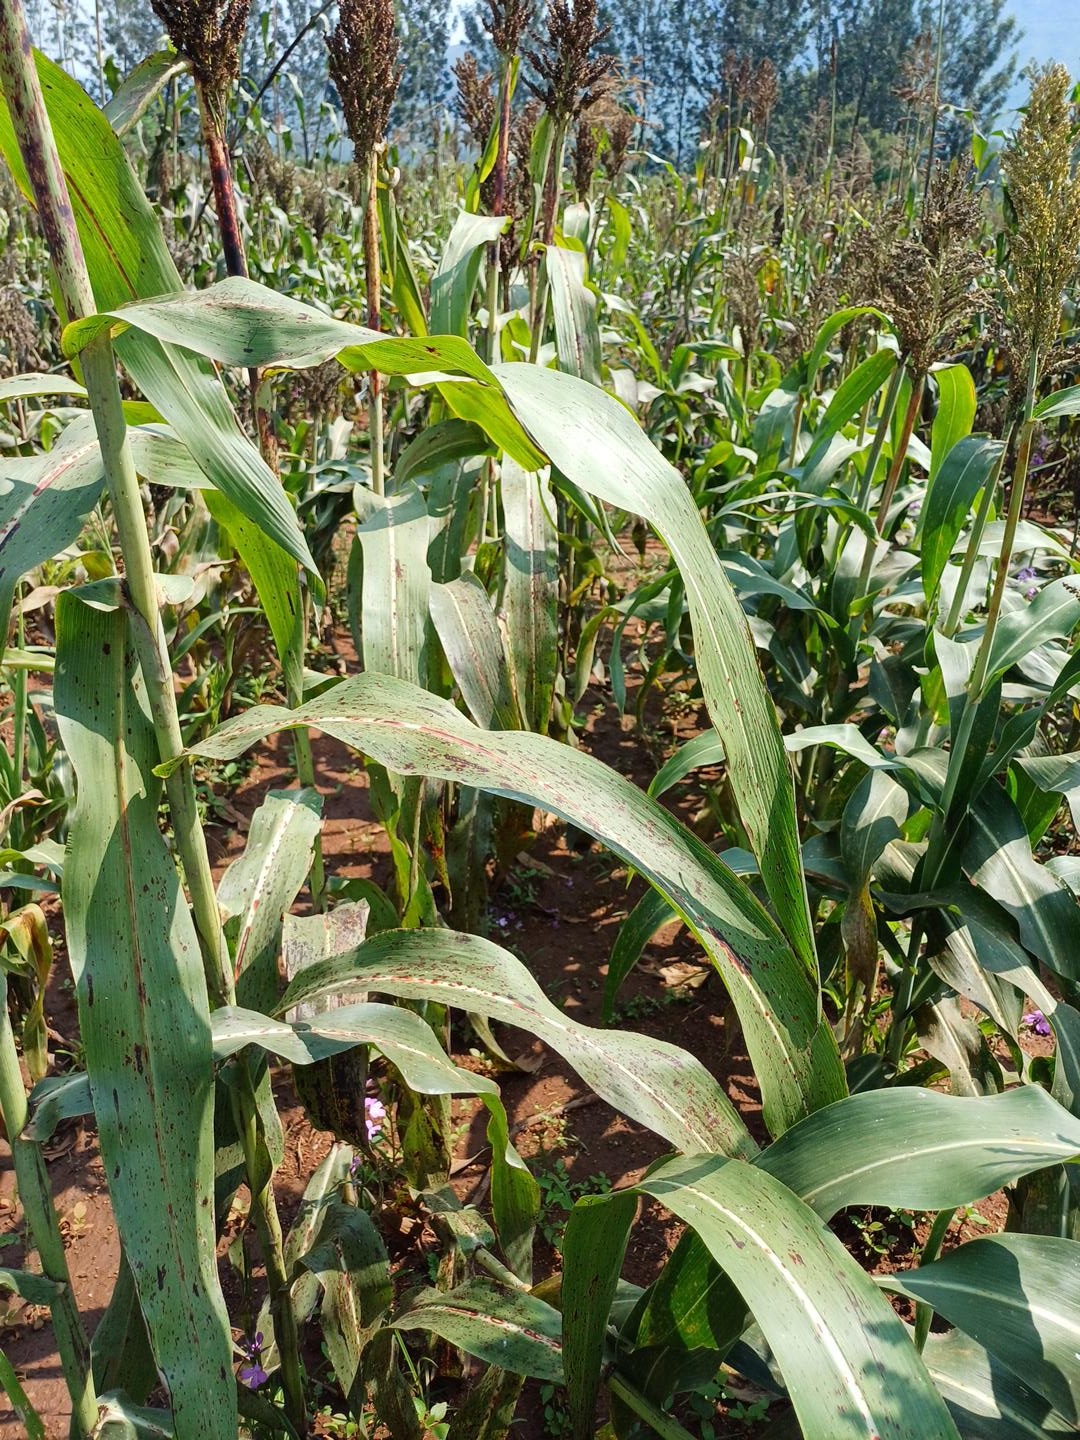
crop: sorghum
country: Kenya
